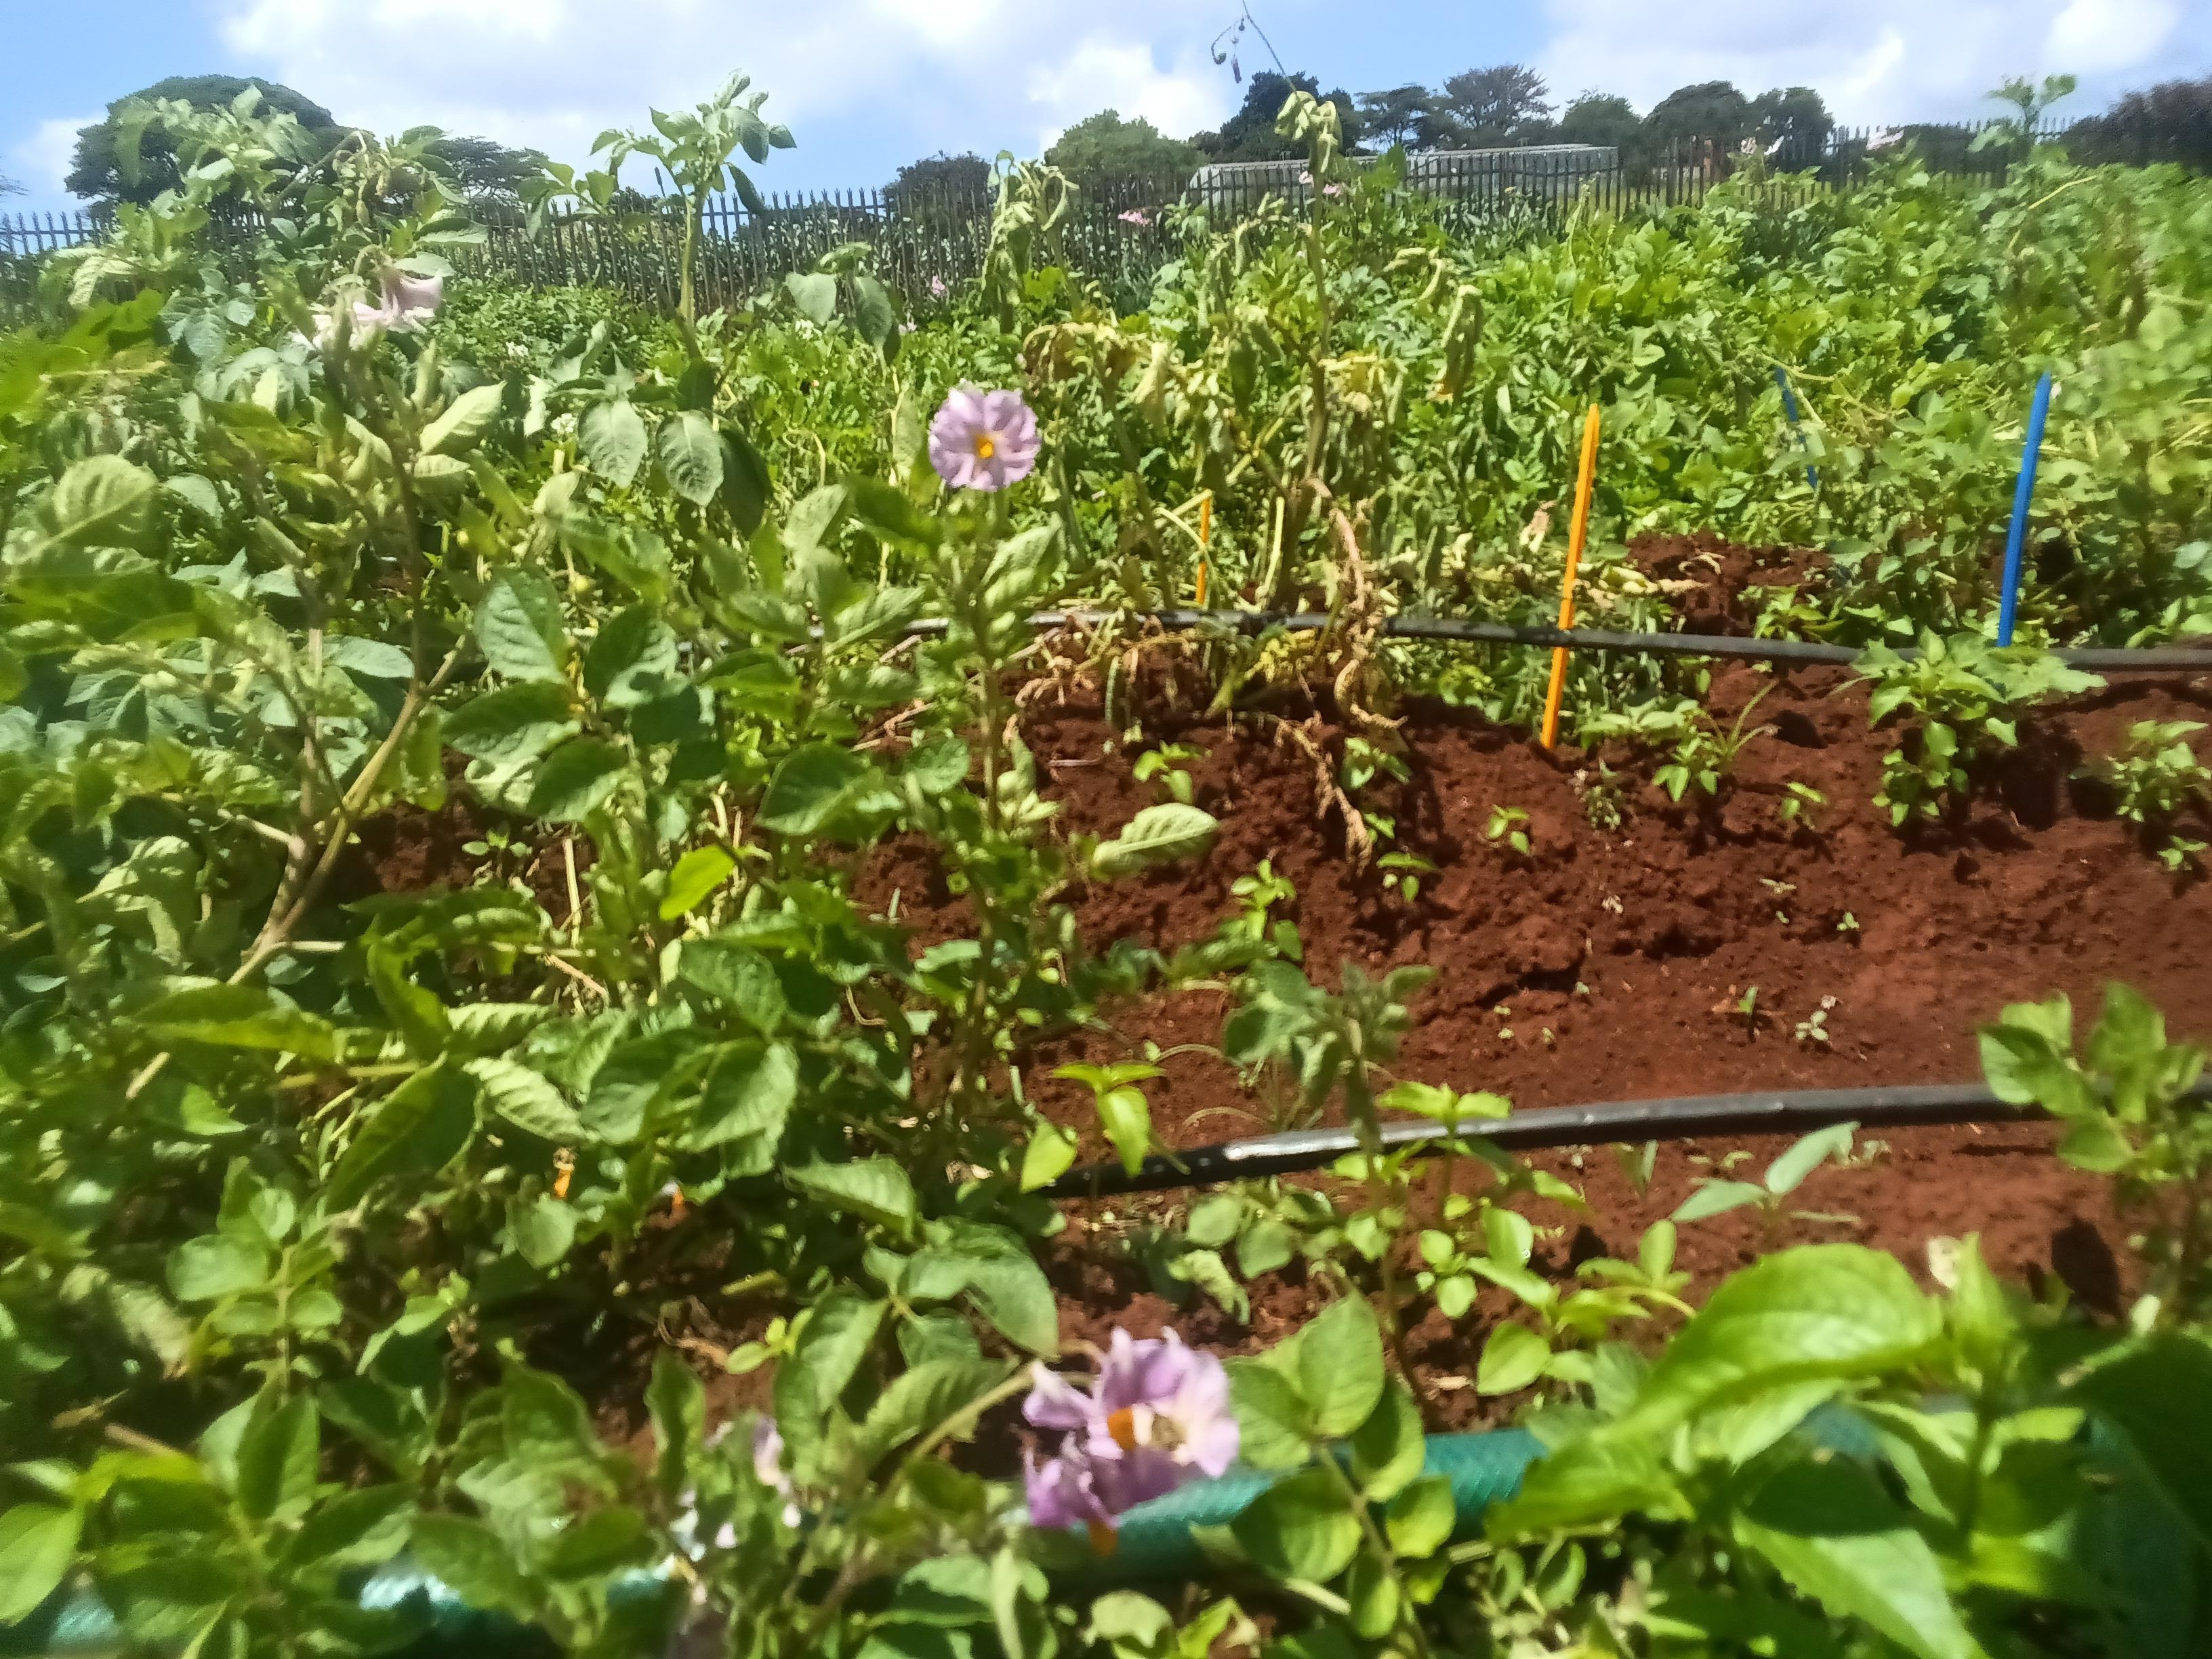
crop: potato
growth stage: maturity
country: Kenya
